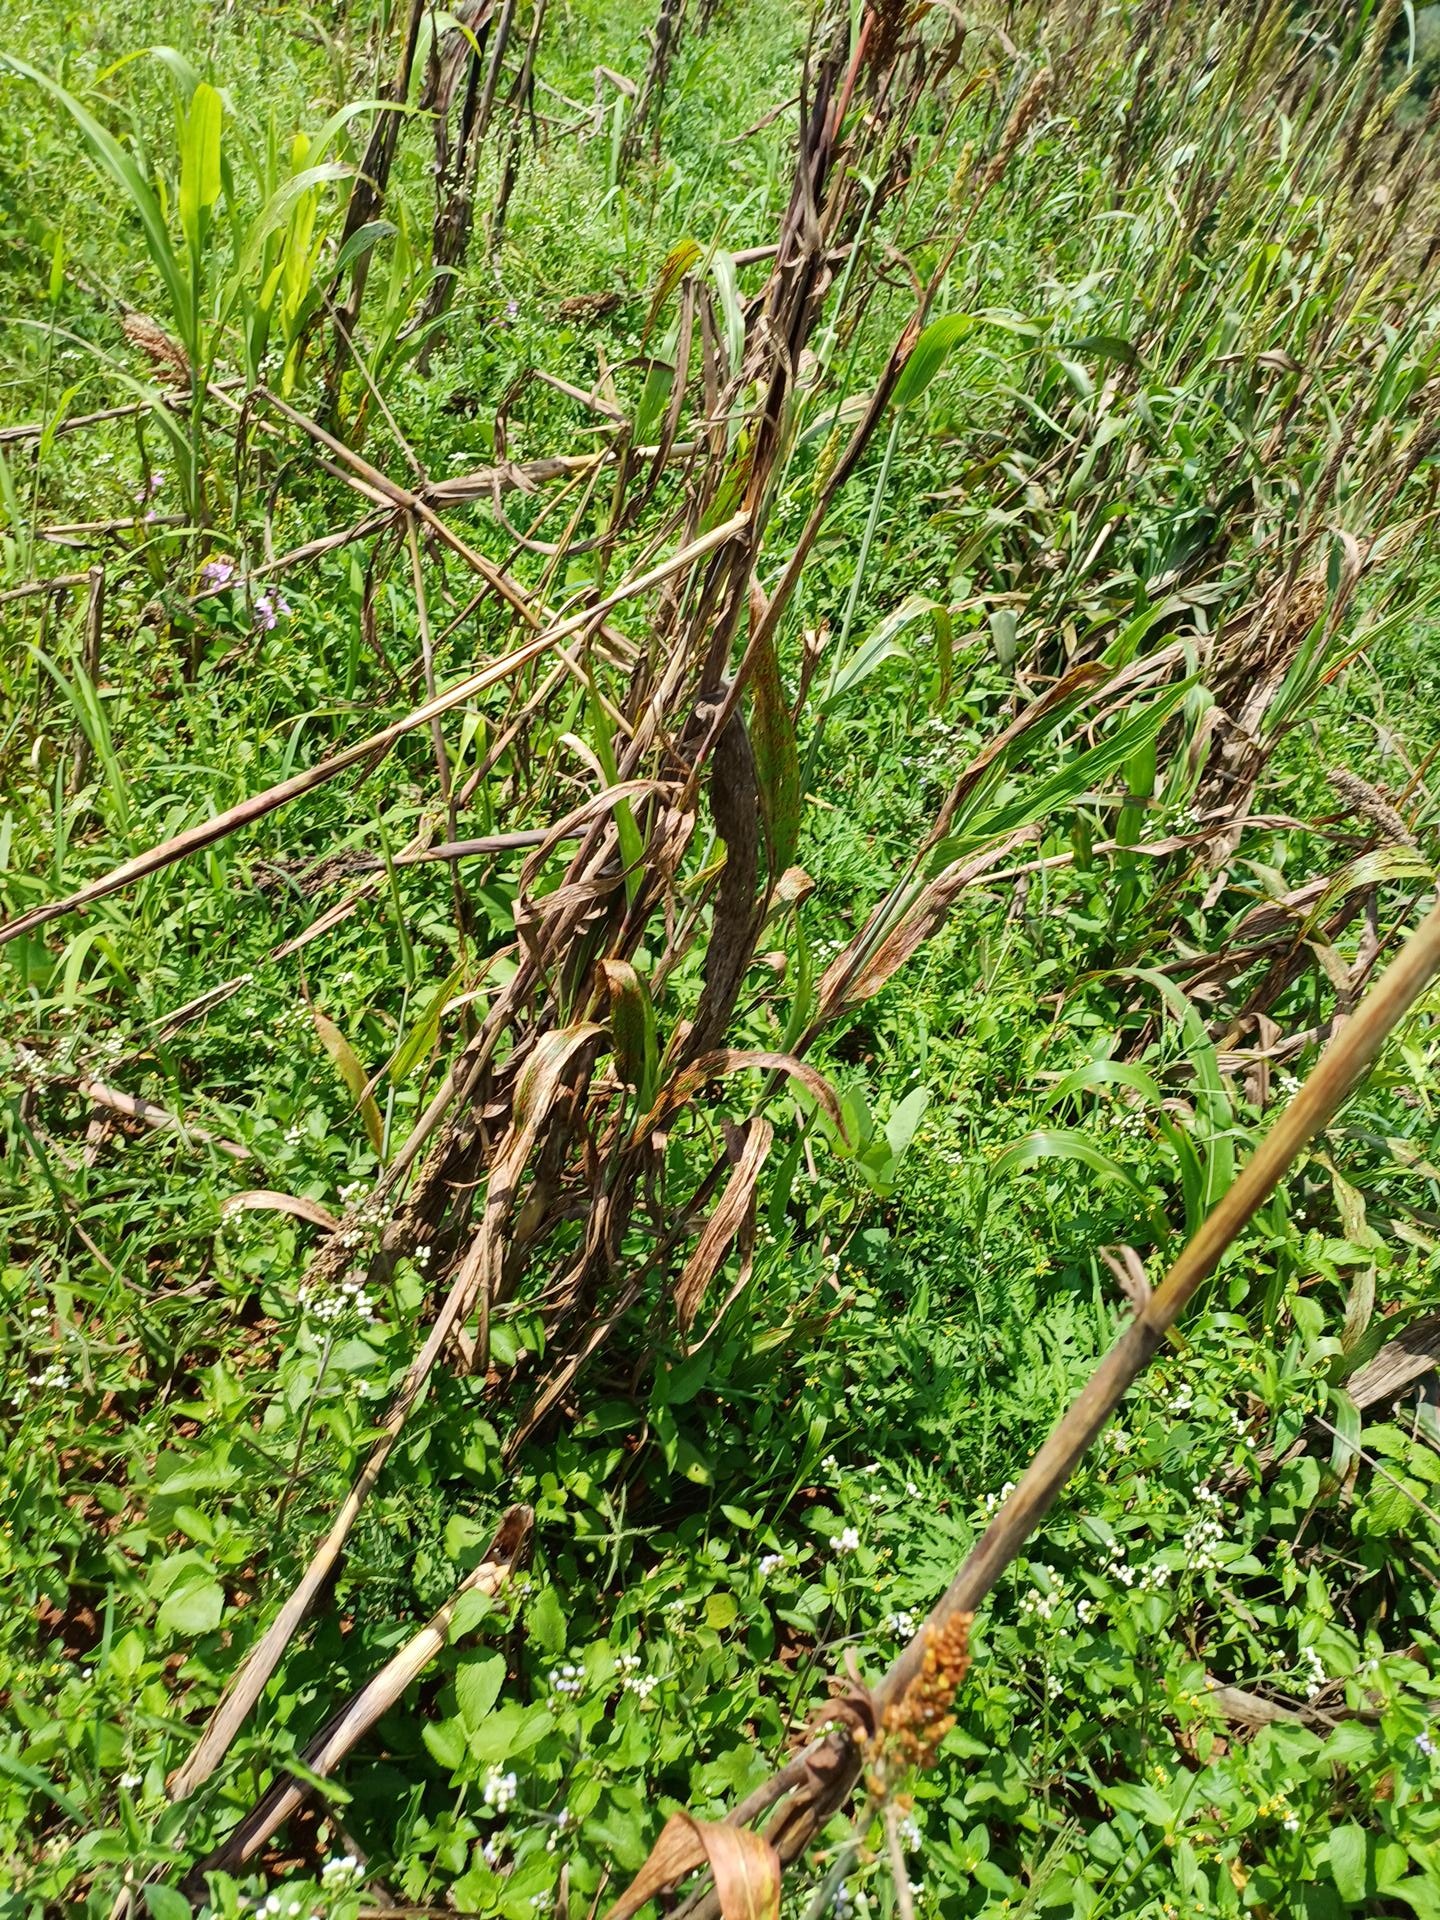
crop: sorghum
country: Kenya
